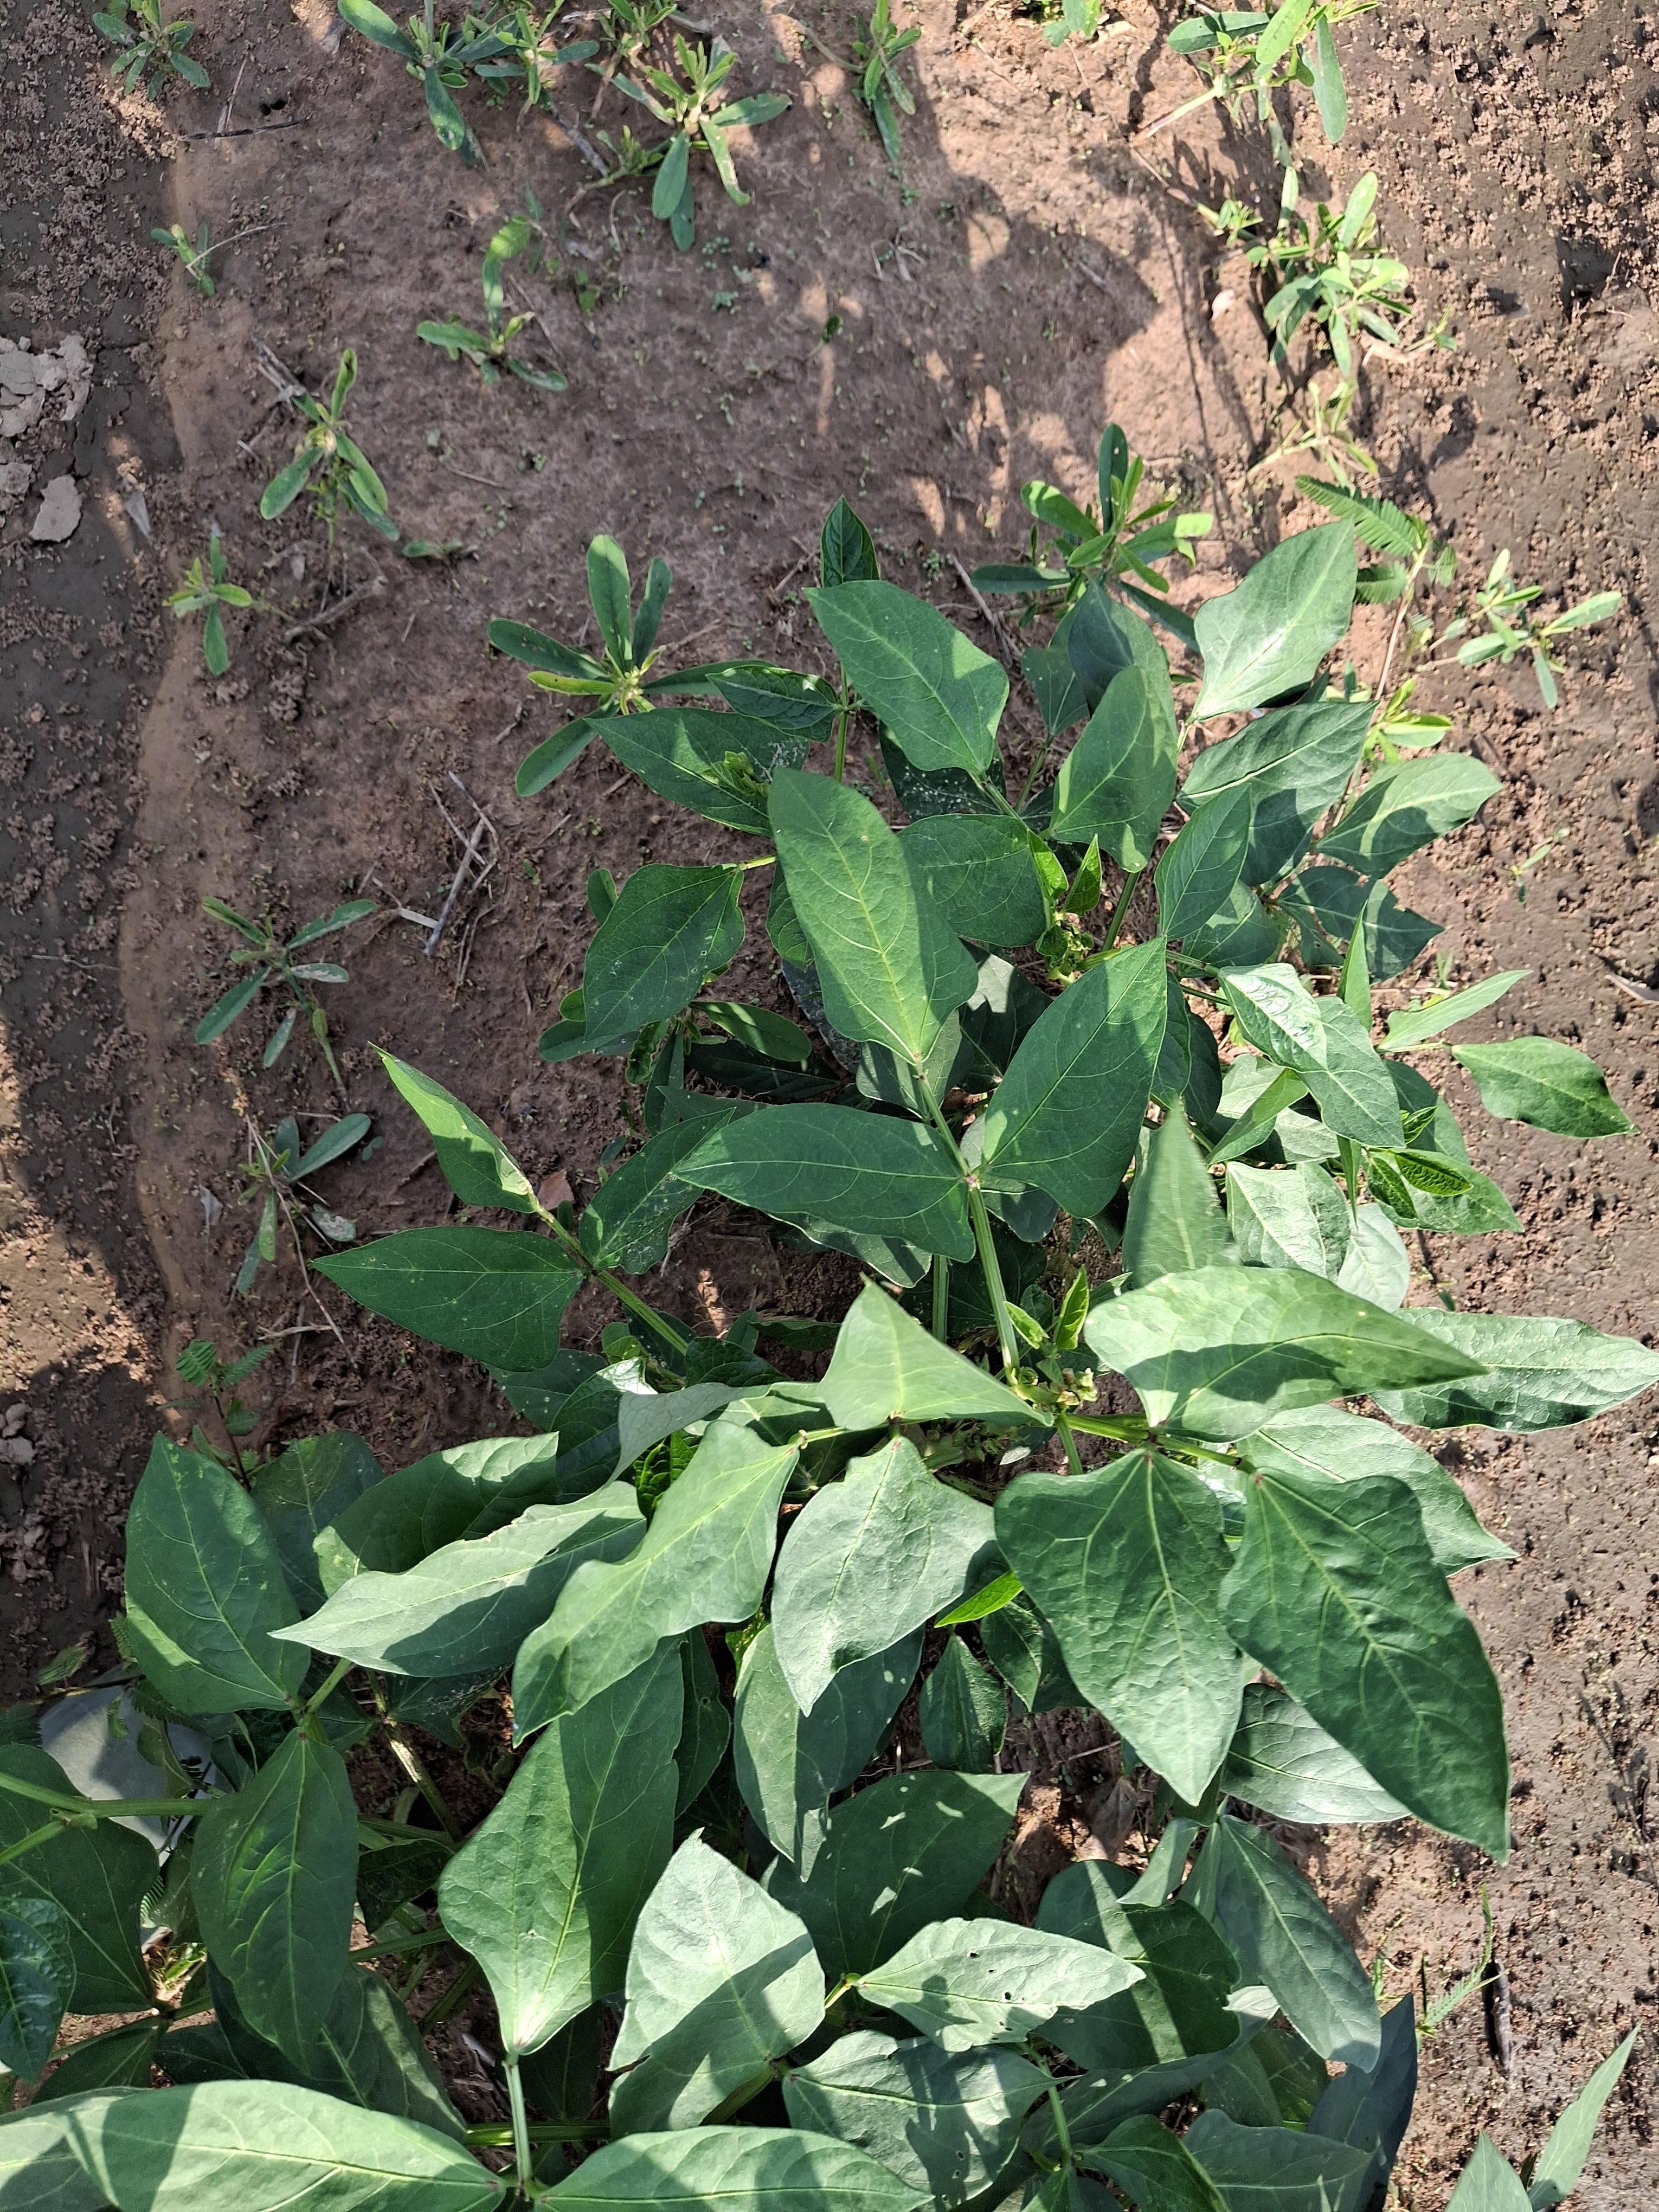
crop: cowpea
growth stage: vegetative
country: Nigeria
